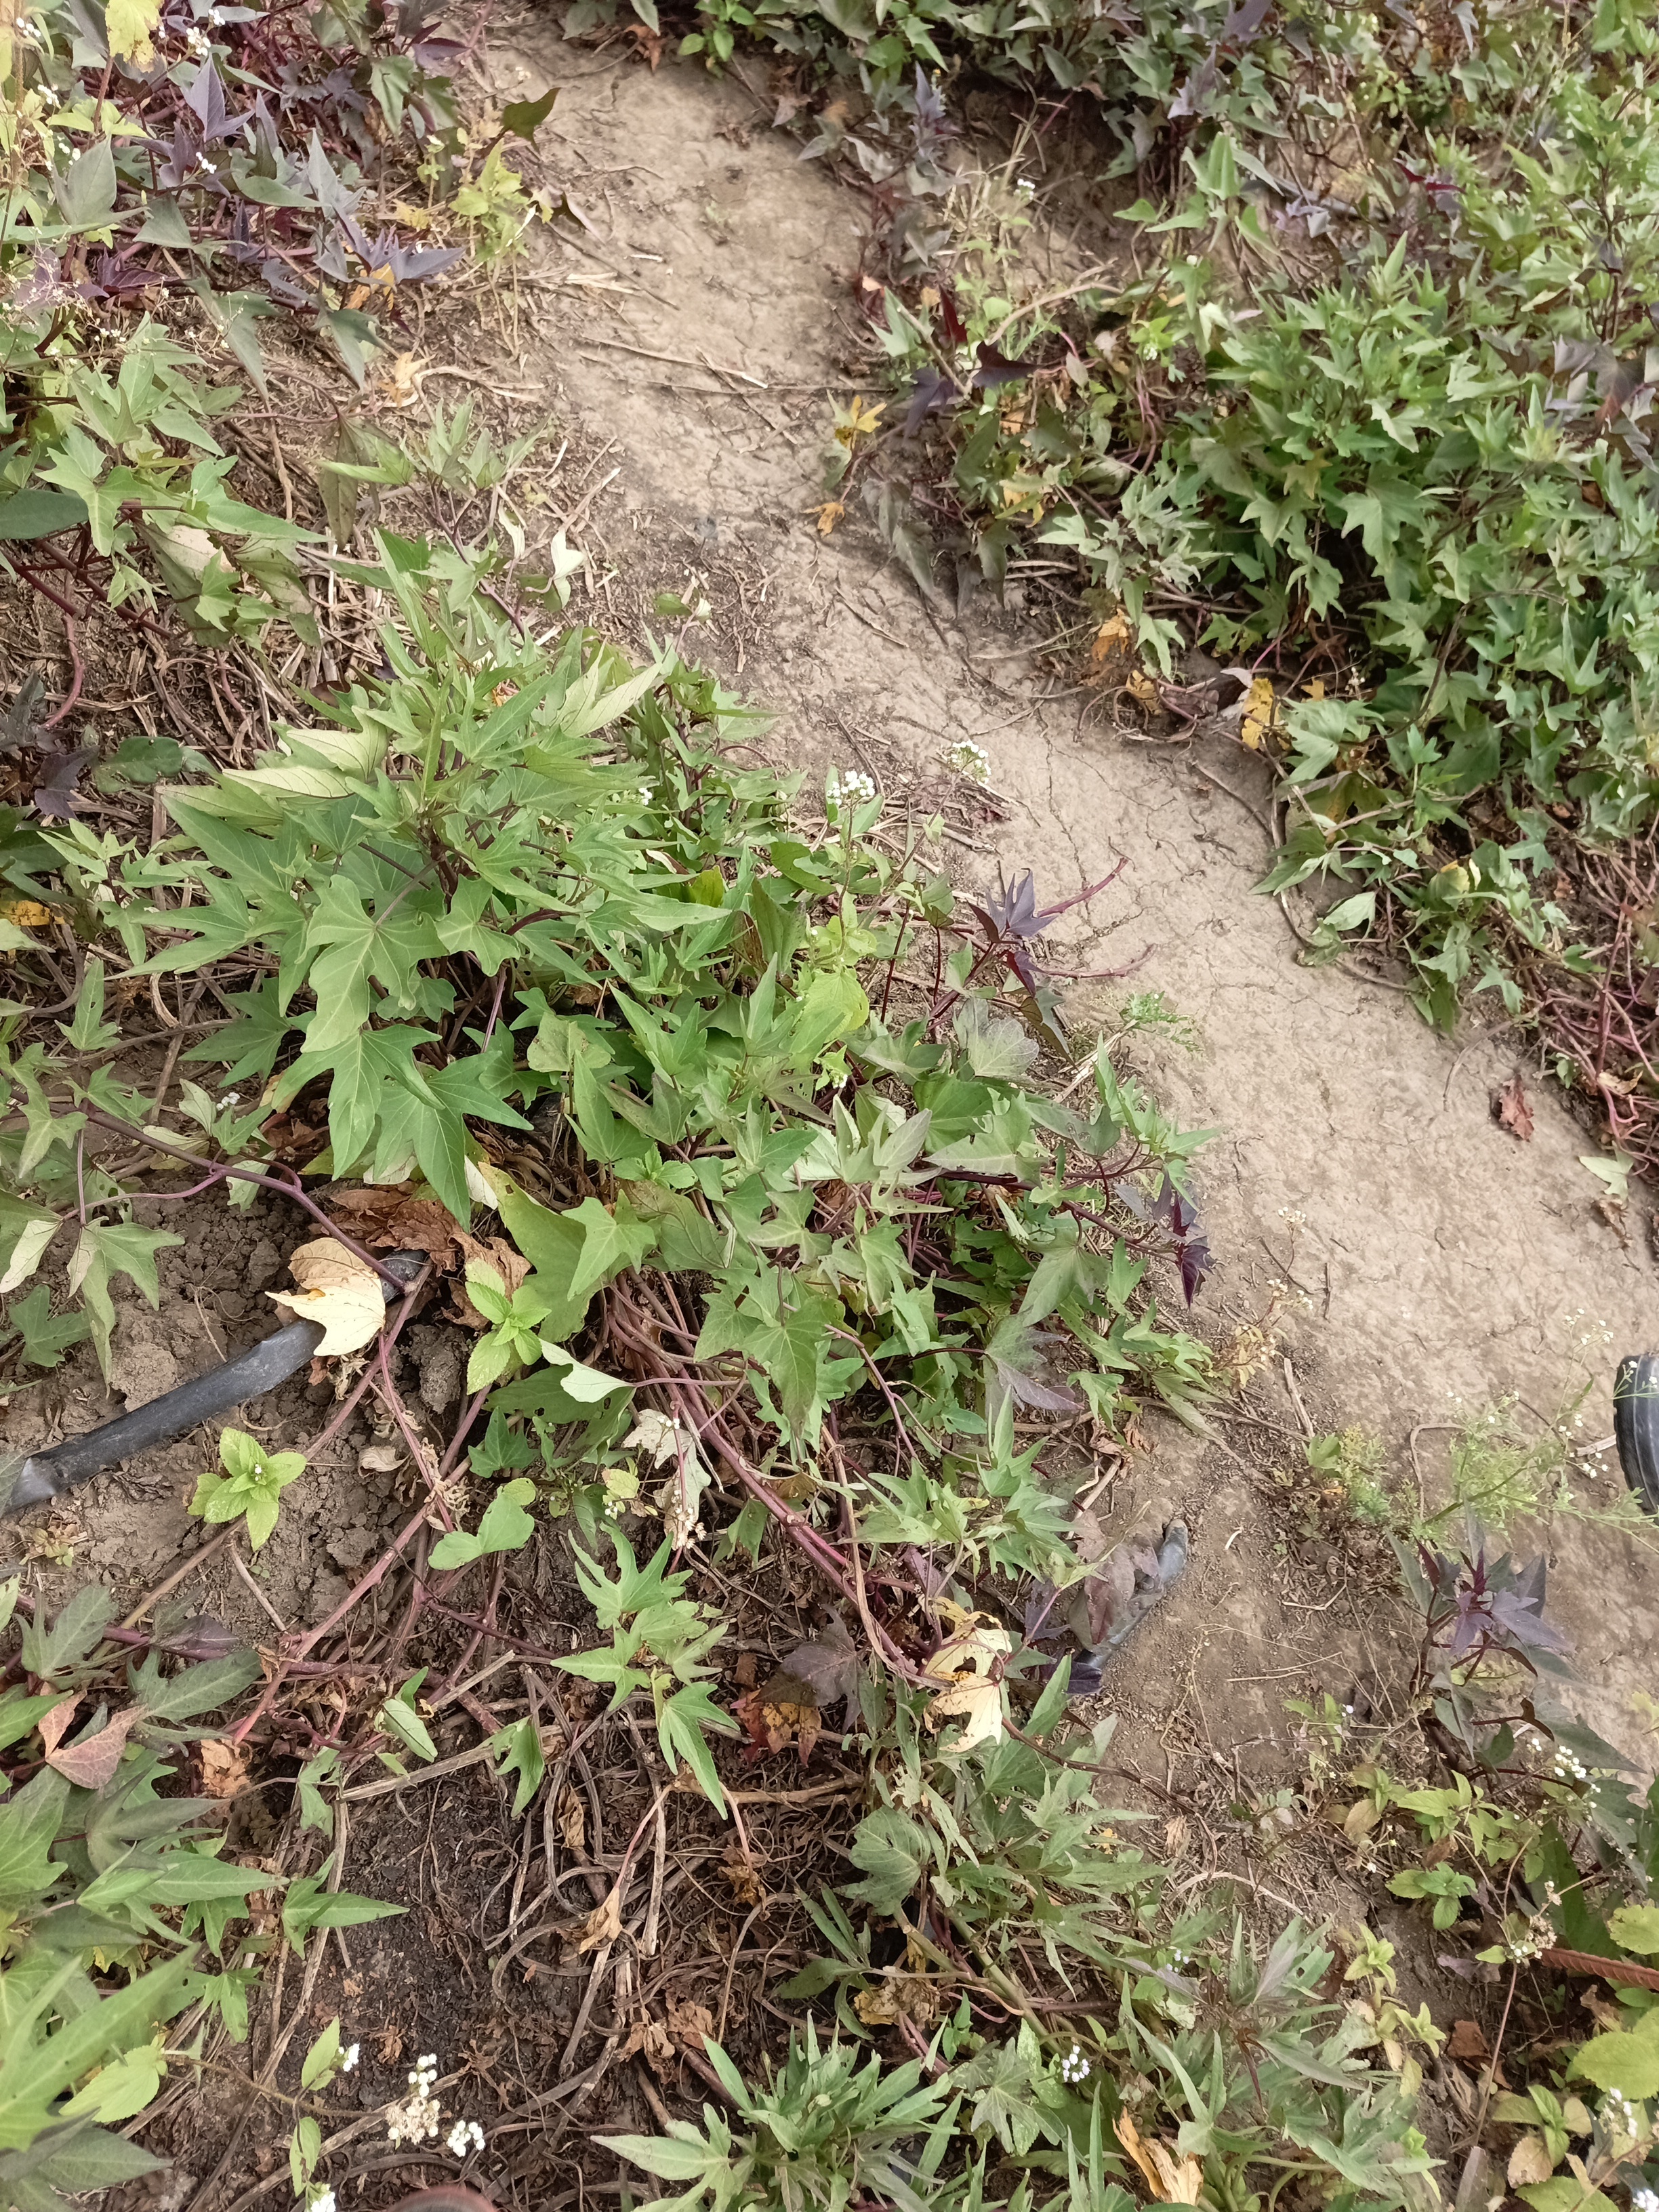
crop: sweet potato
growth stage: flowering
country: Tanzania
